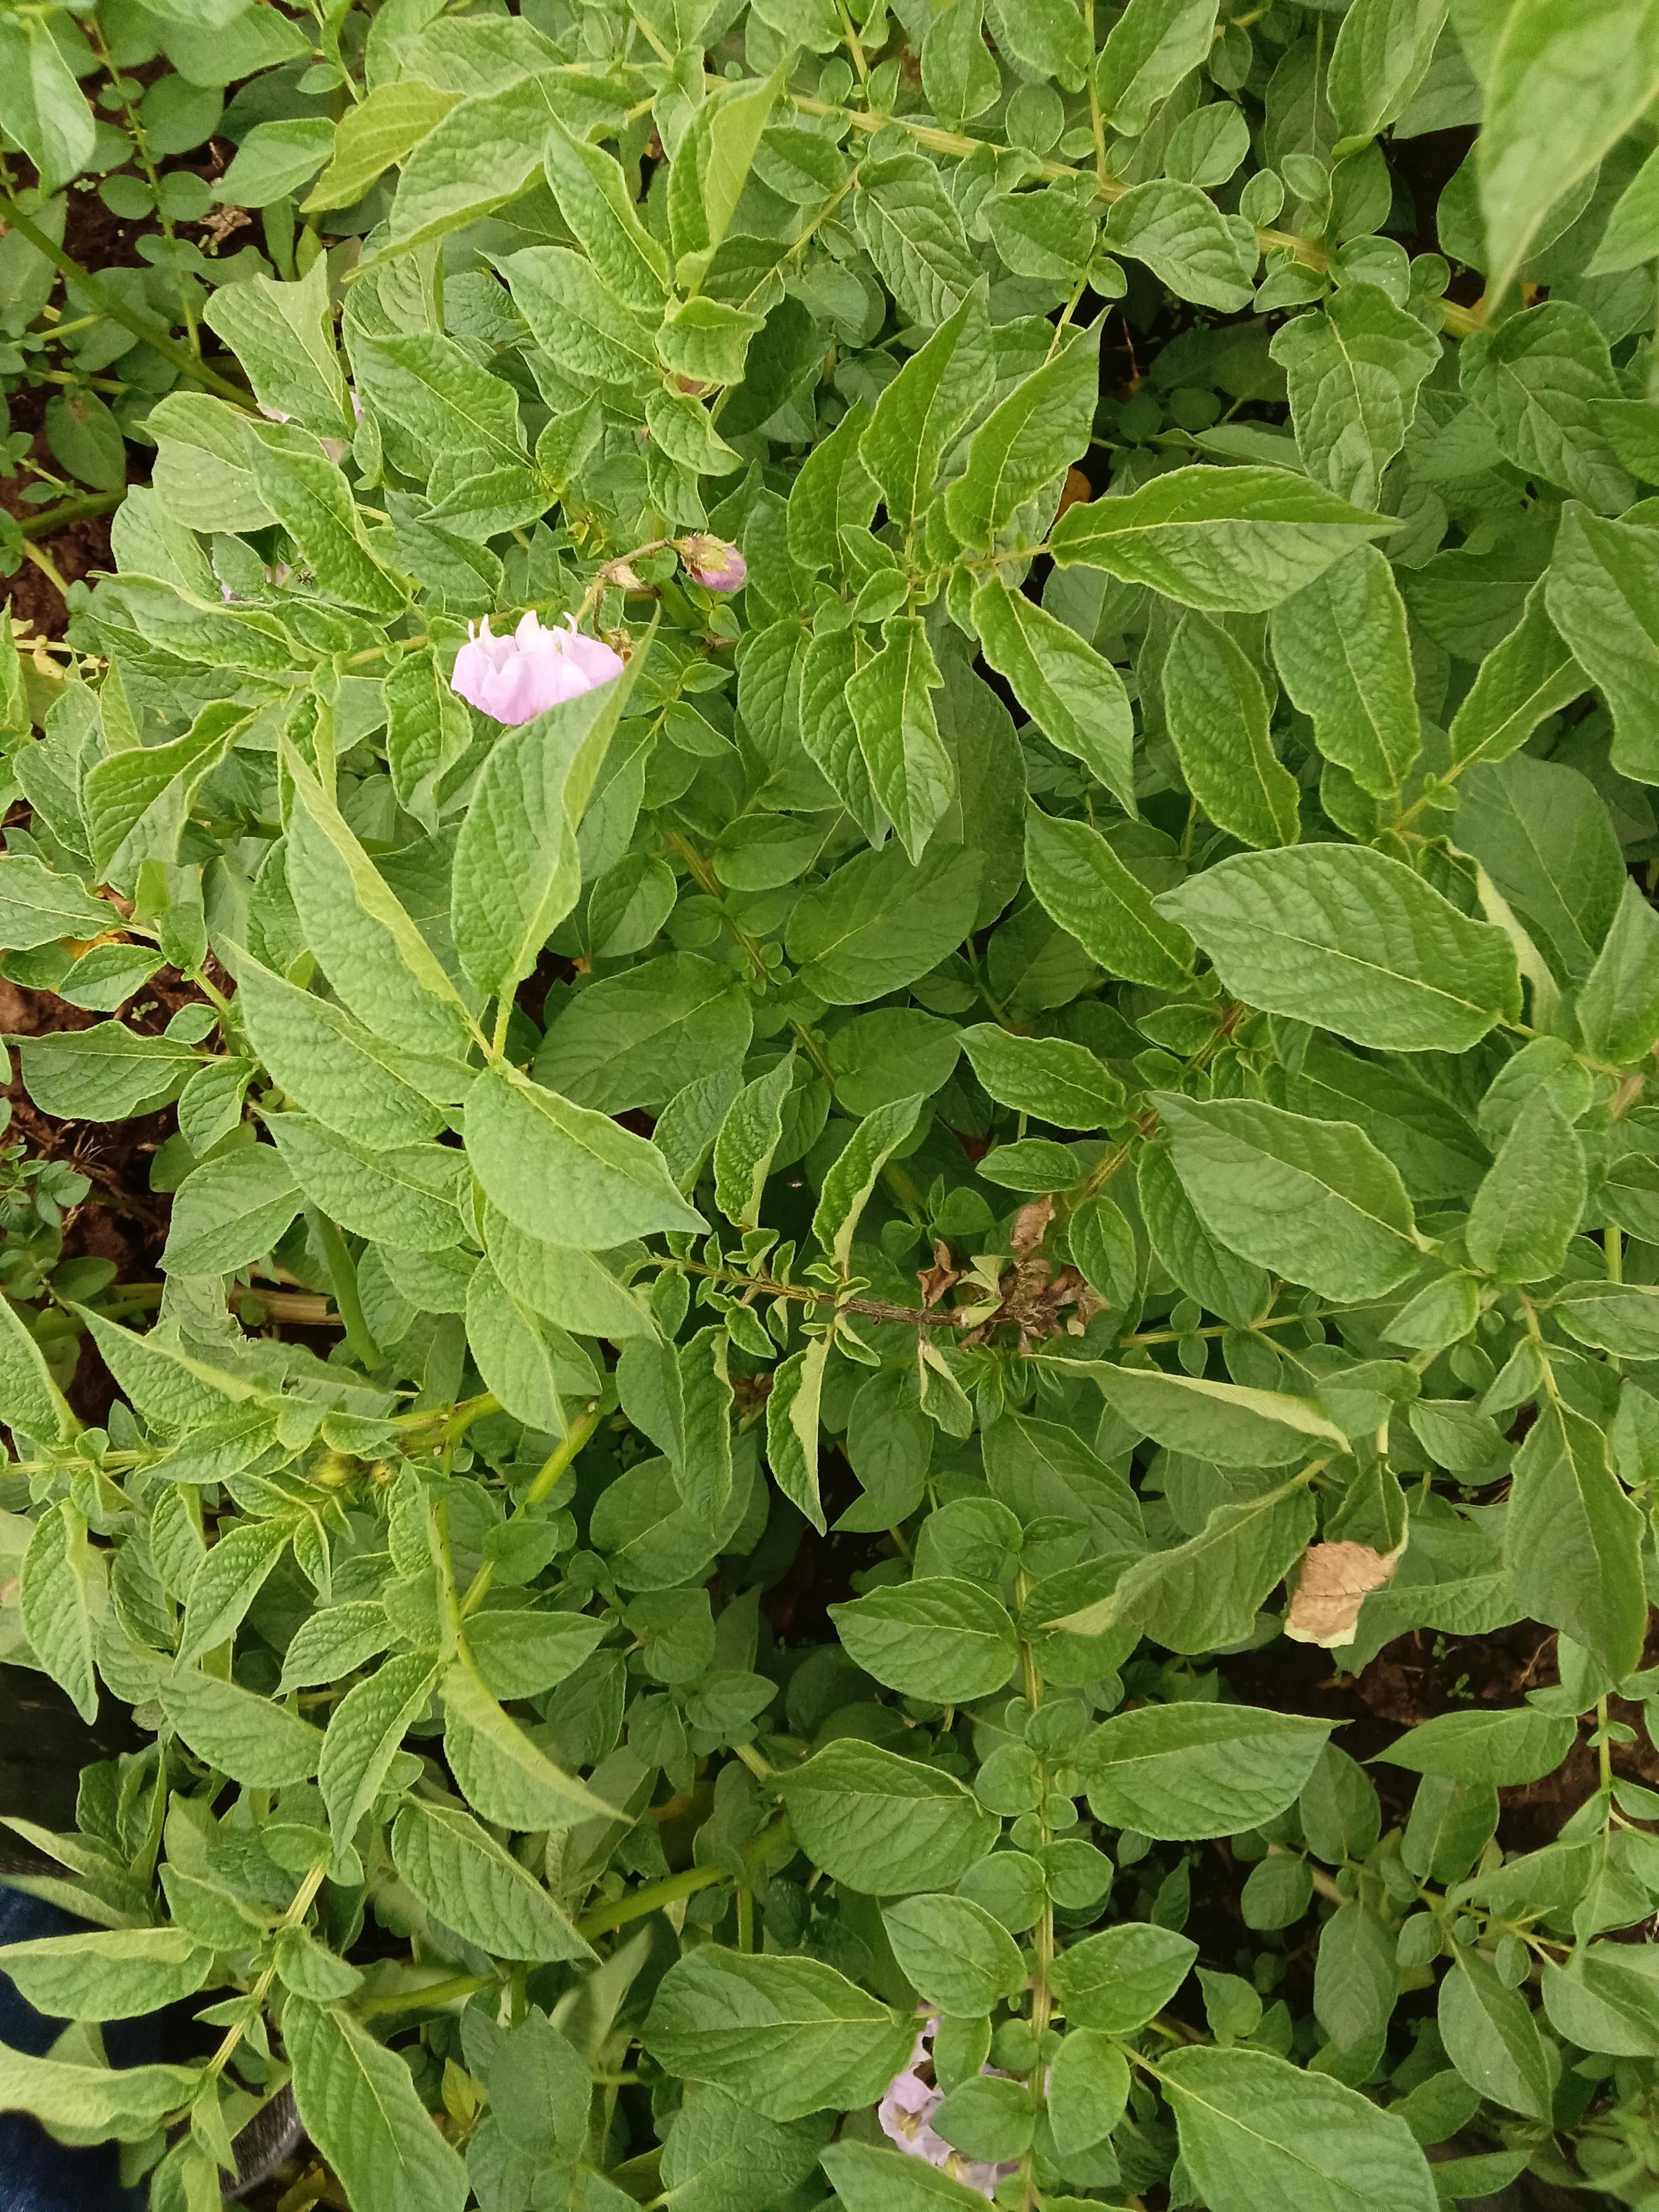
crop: potato
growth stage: flowering
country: Kenya
